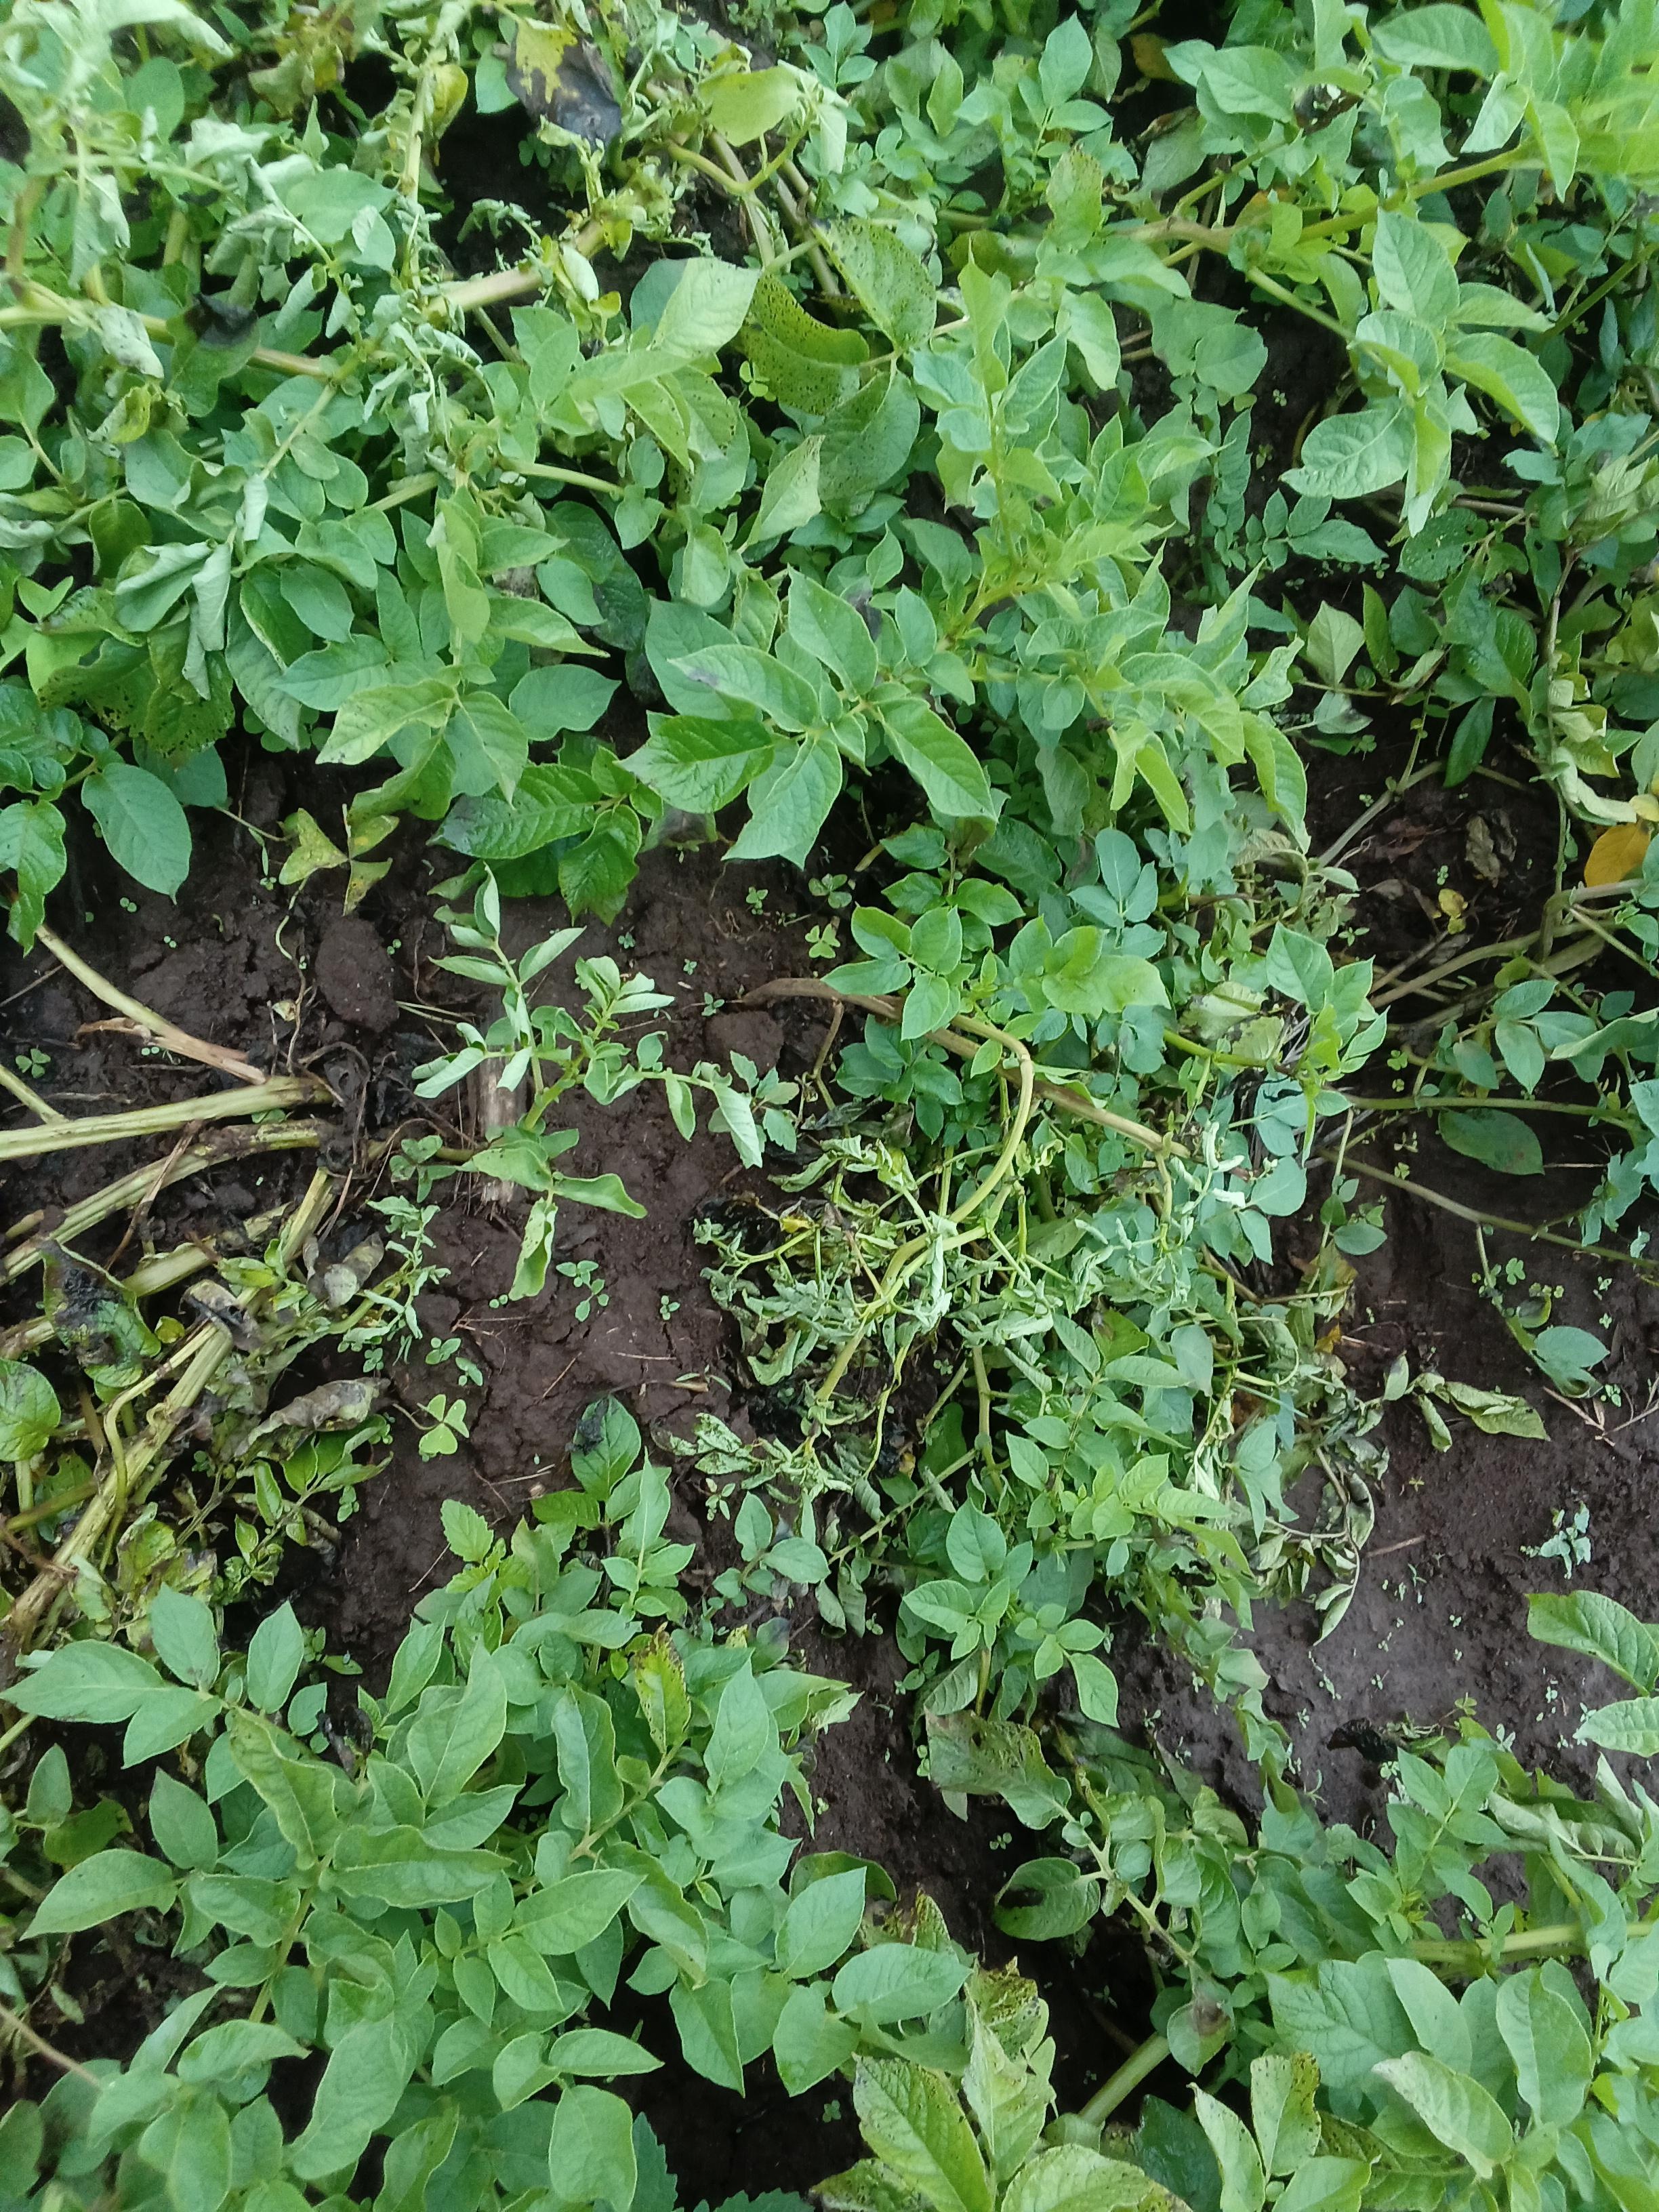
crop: potato
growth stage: vegetative
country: Kenya
